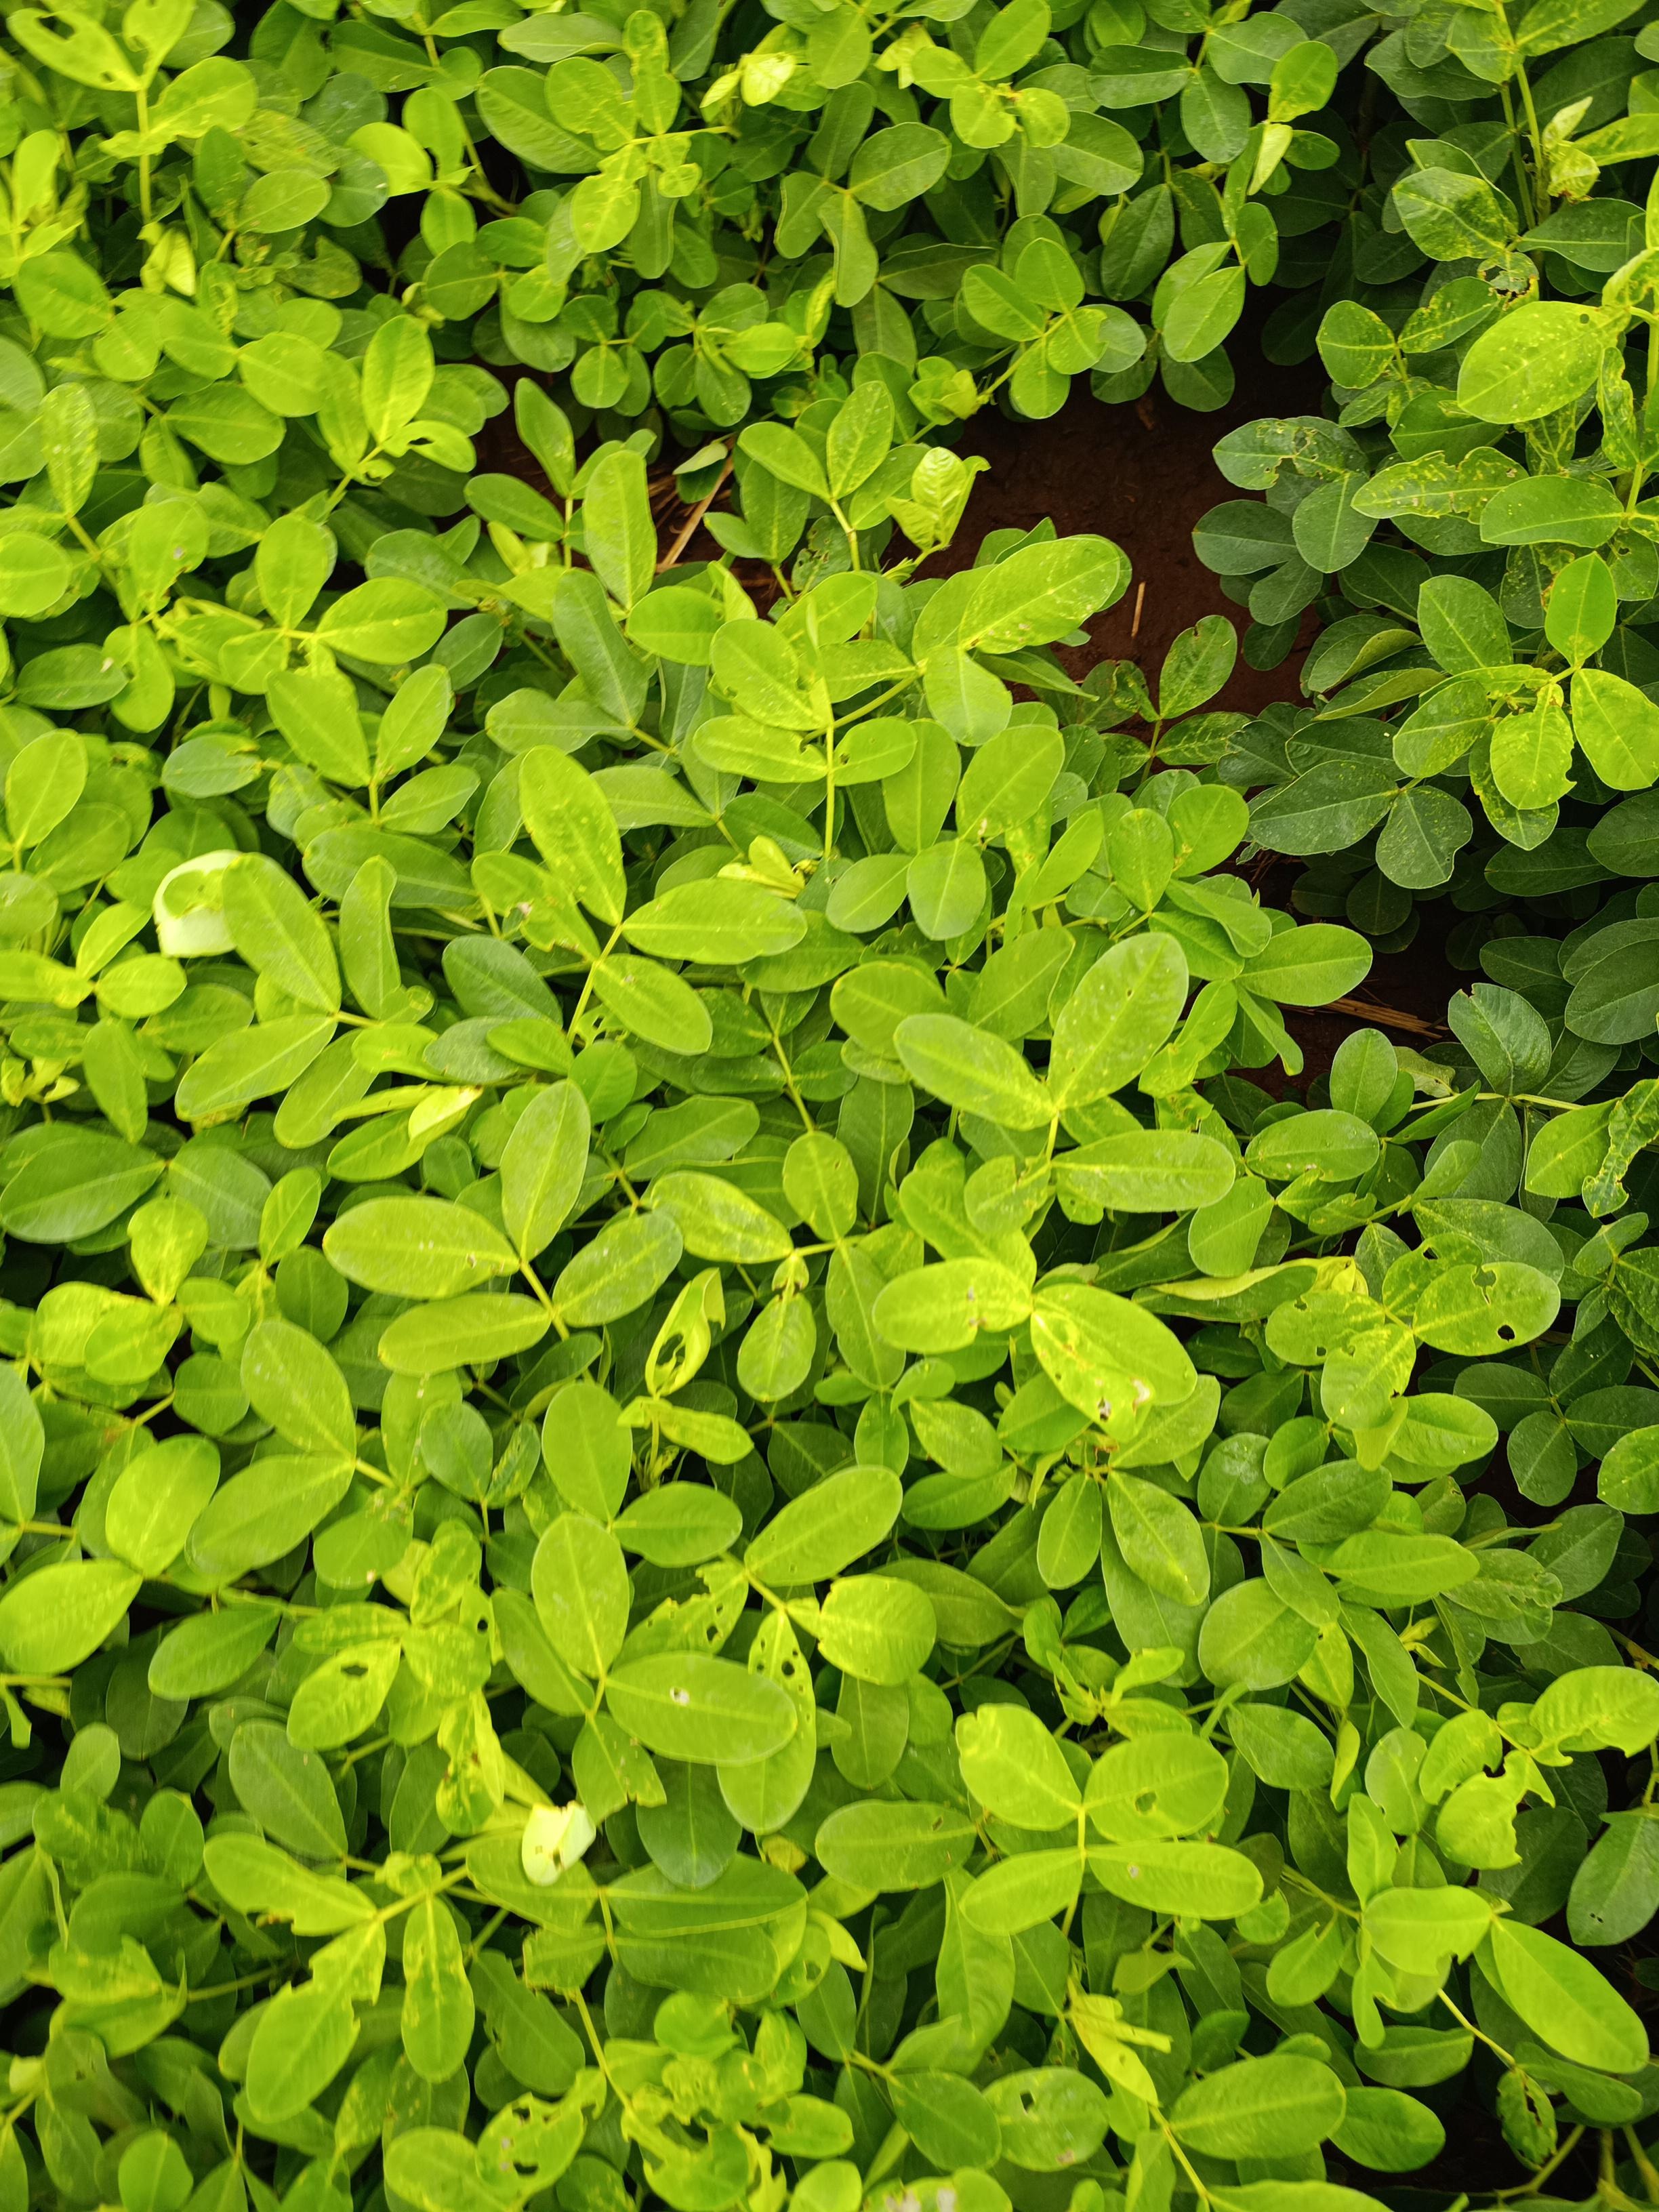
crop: groundnut
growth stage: flowering
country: Kenya
